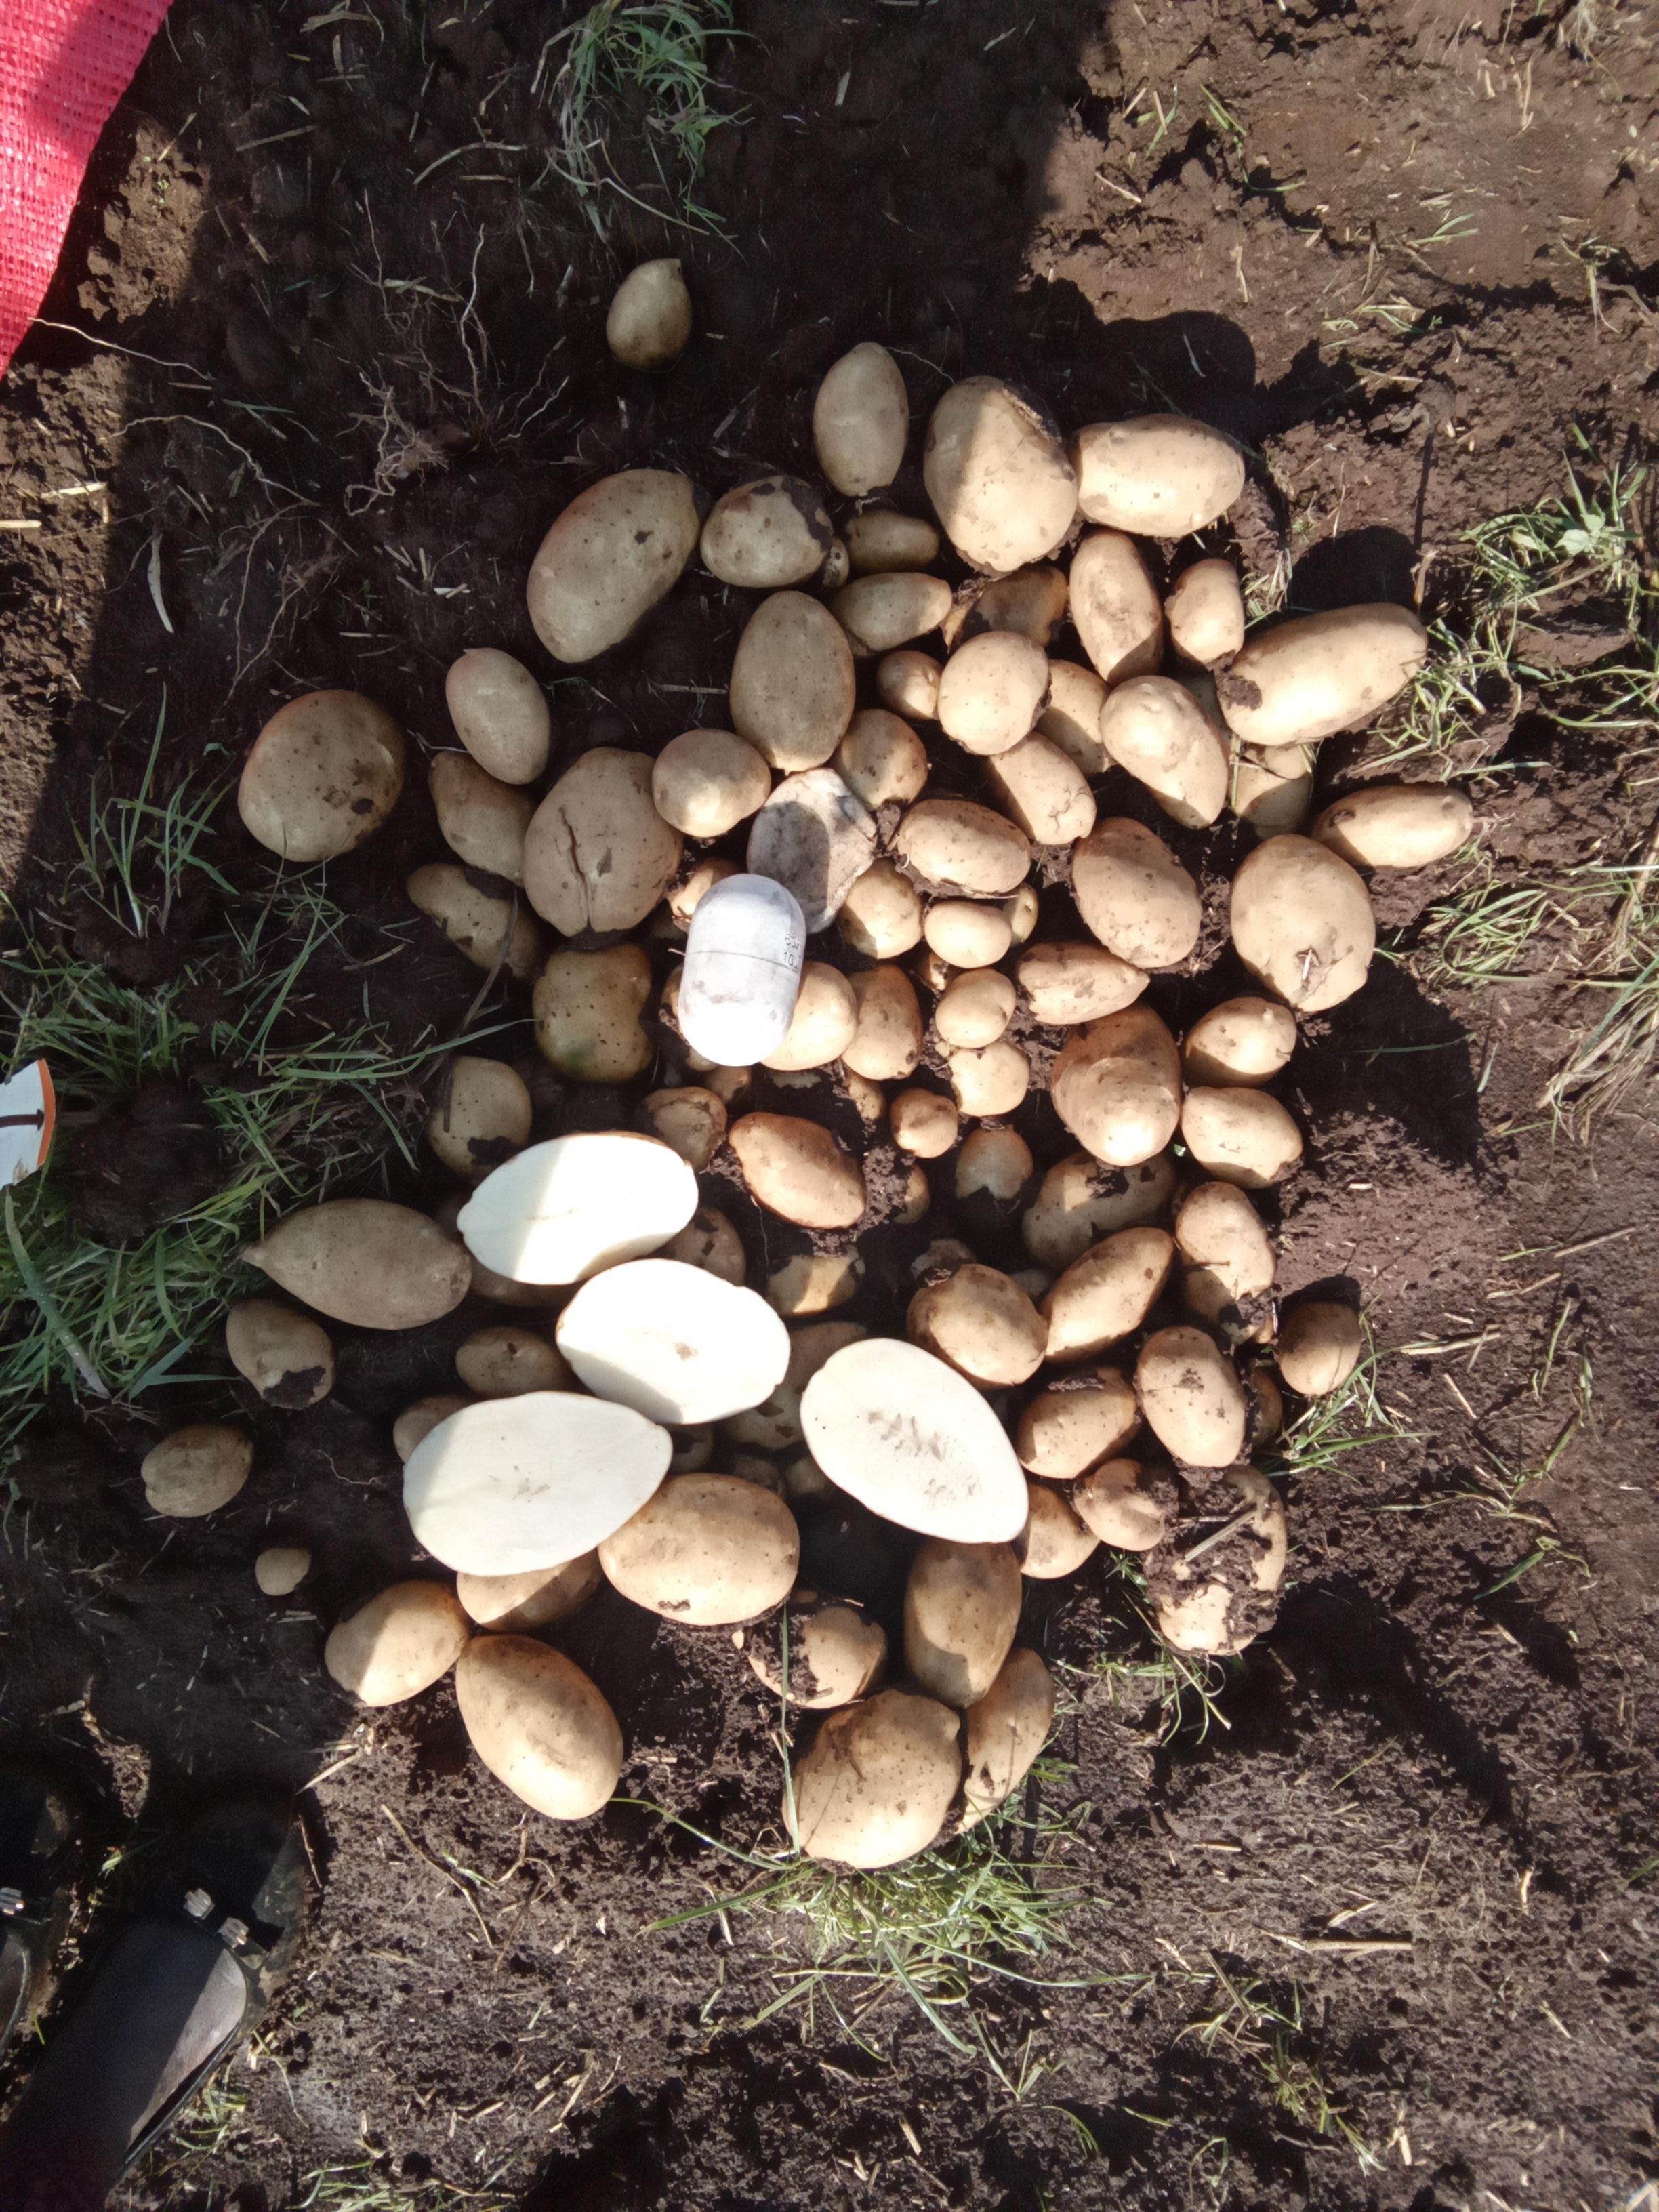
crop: potato
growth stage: harvest
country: Kenya
